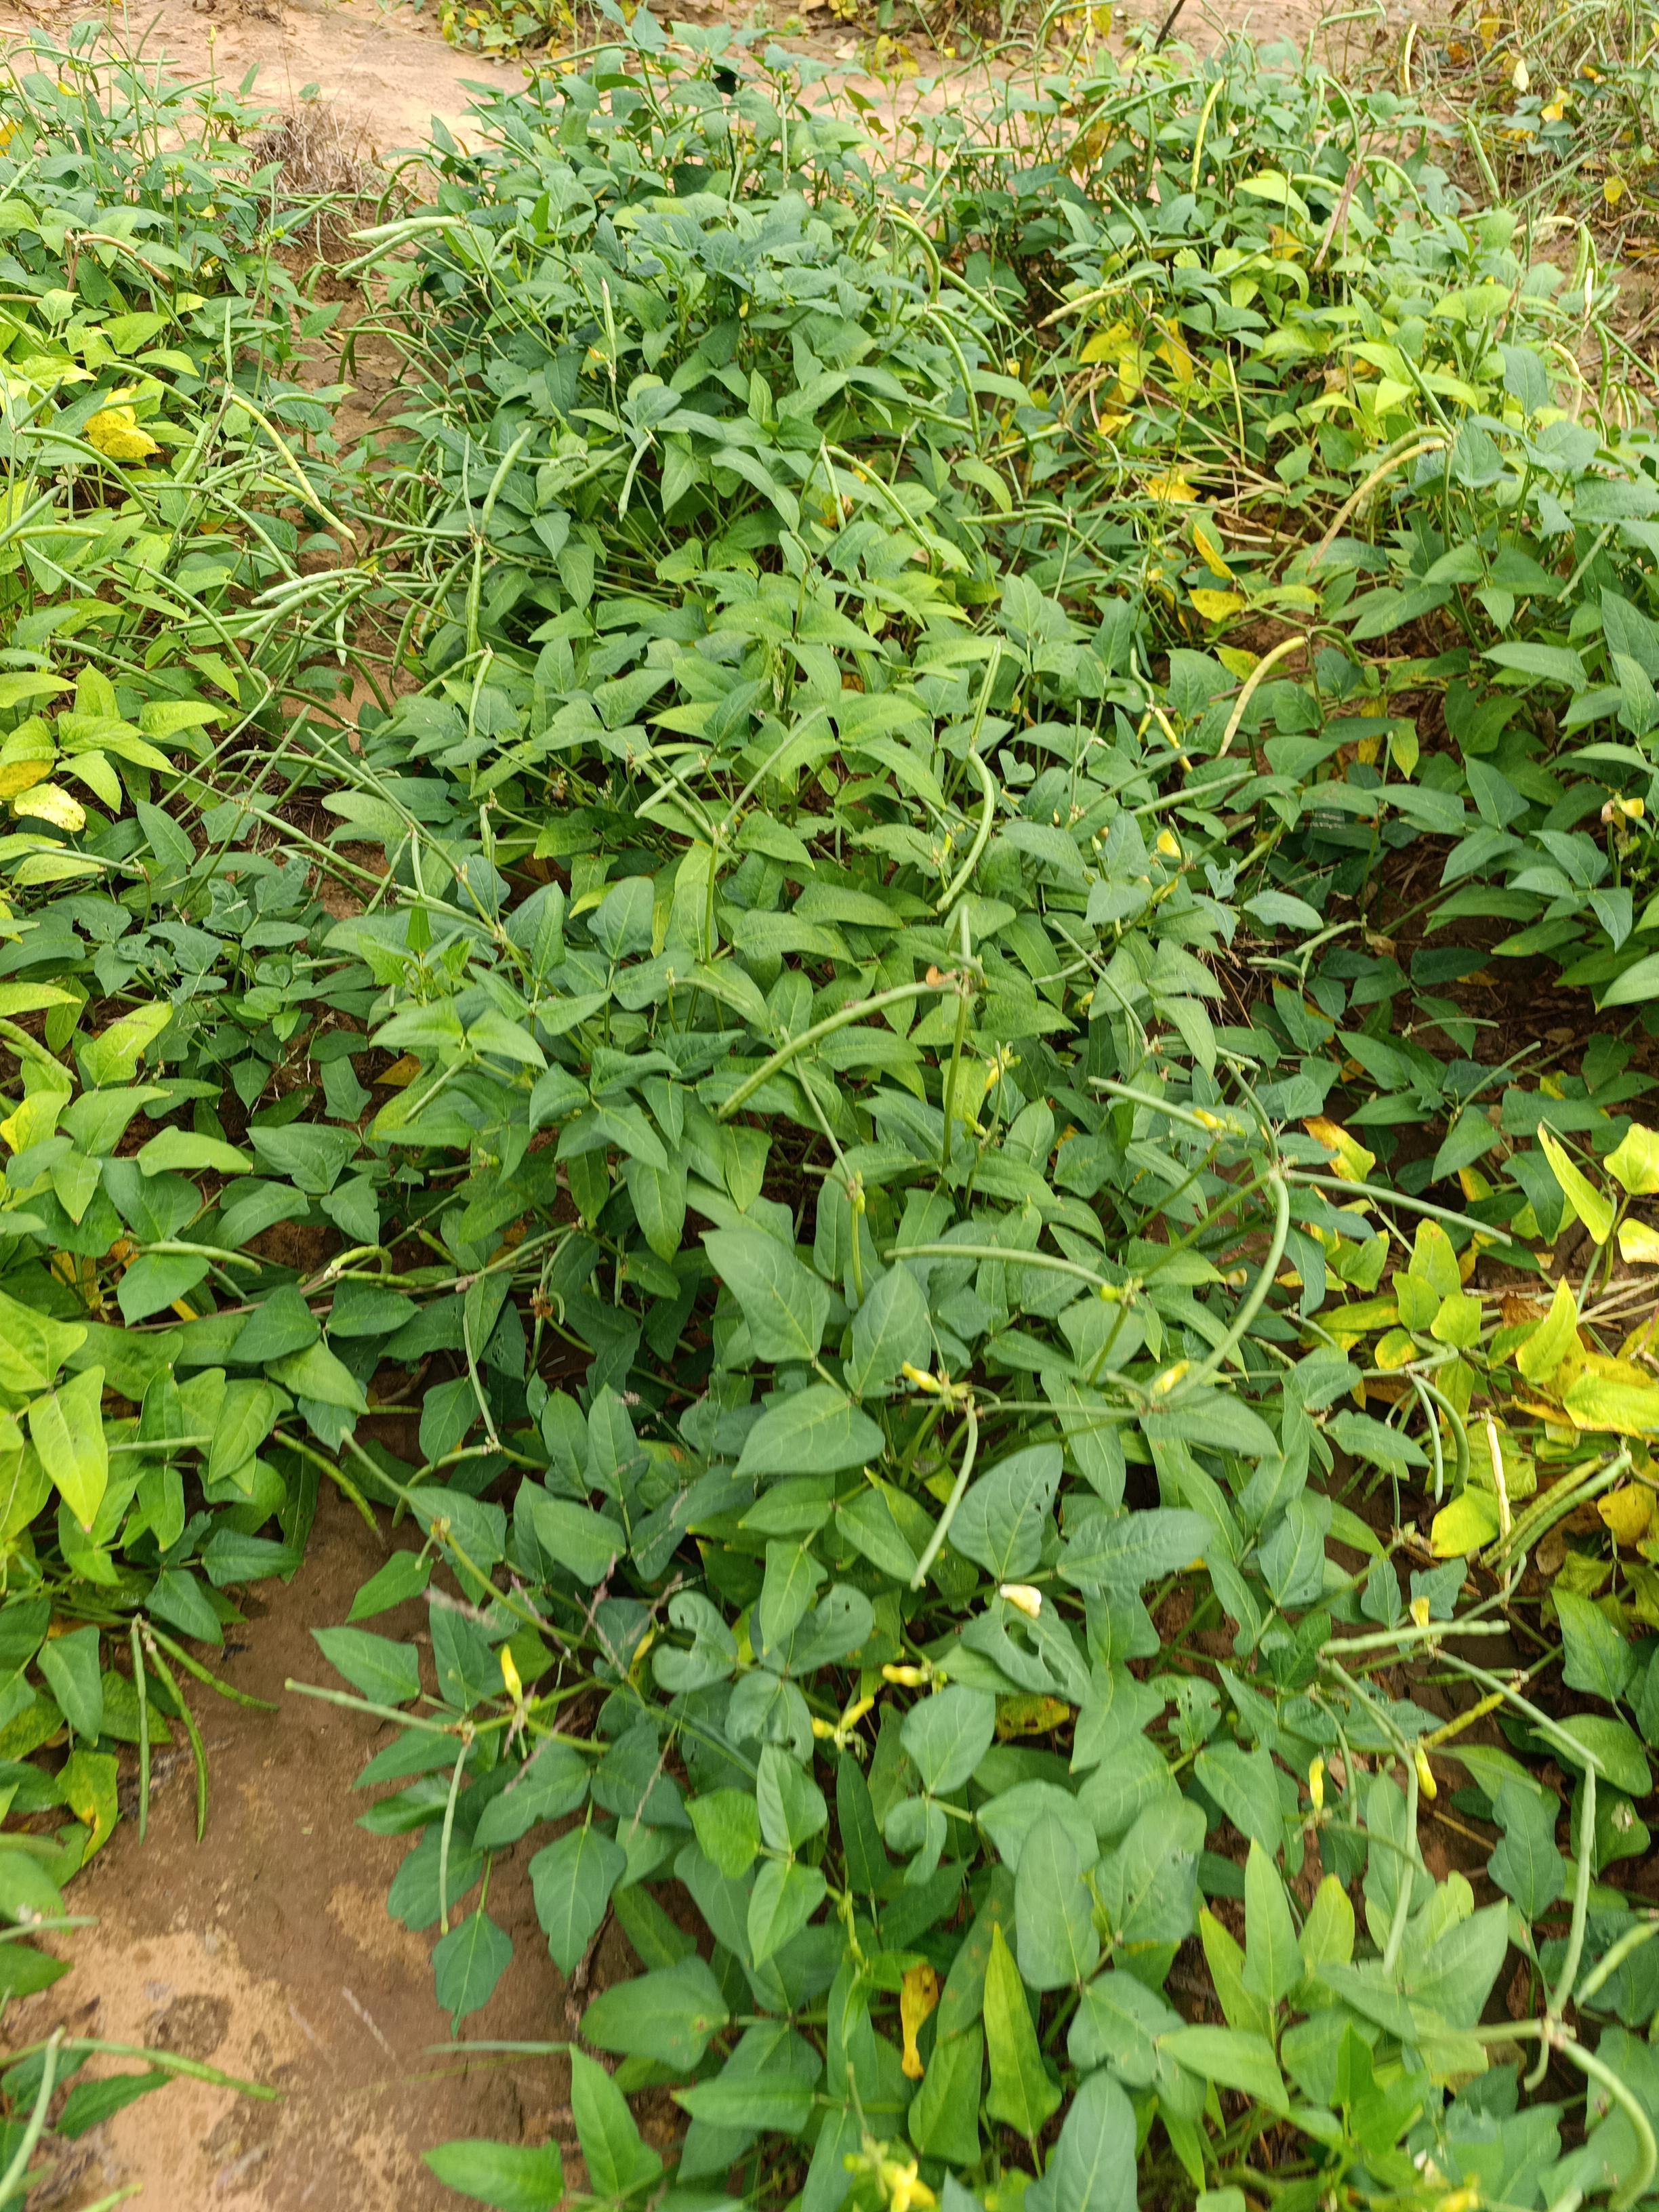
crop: cowpea
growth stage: maturity
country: Nigeria
